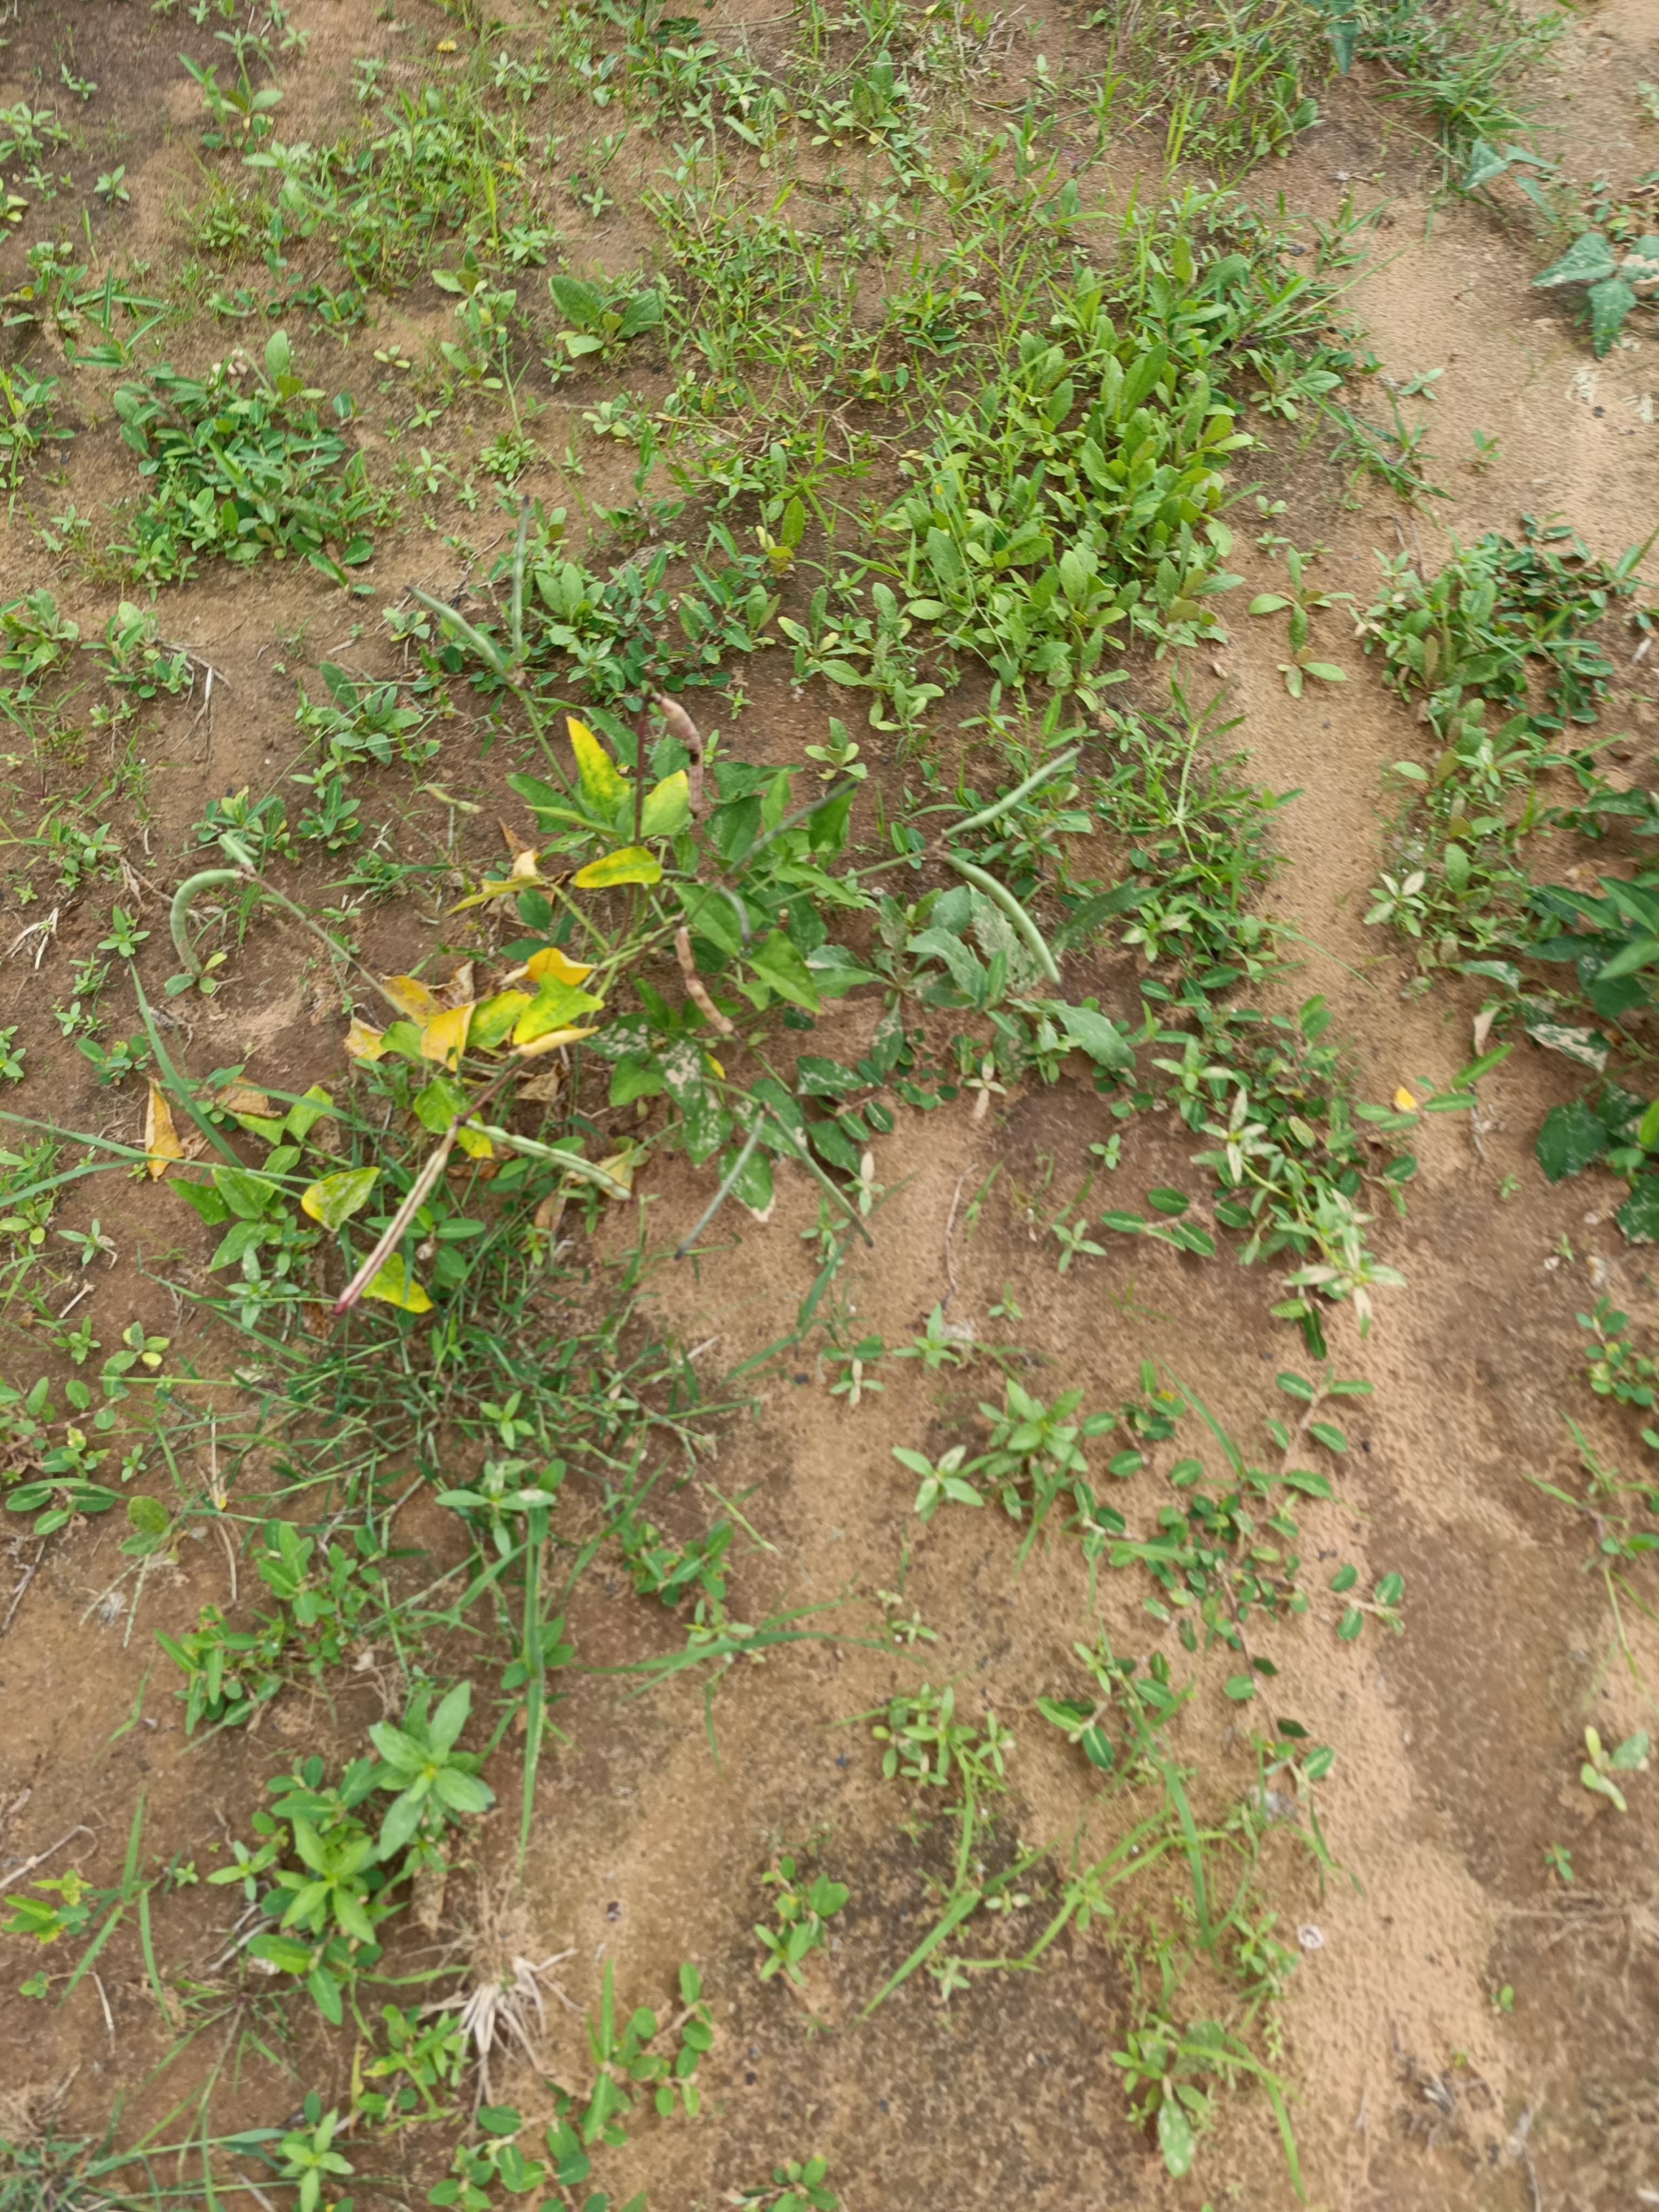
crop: cowpea
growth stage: maturity
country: Nigeria
